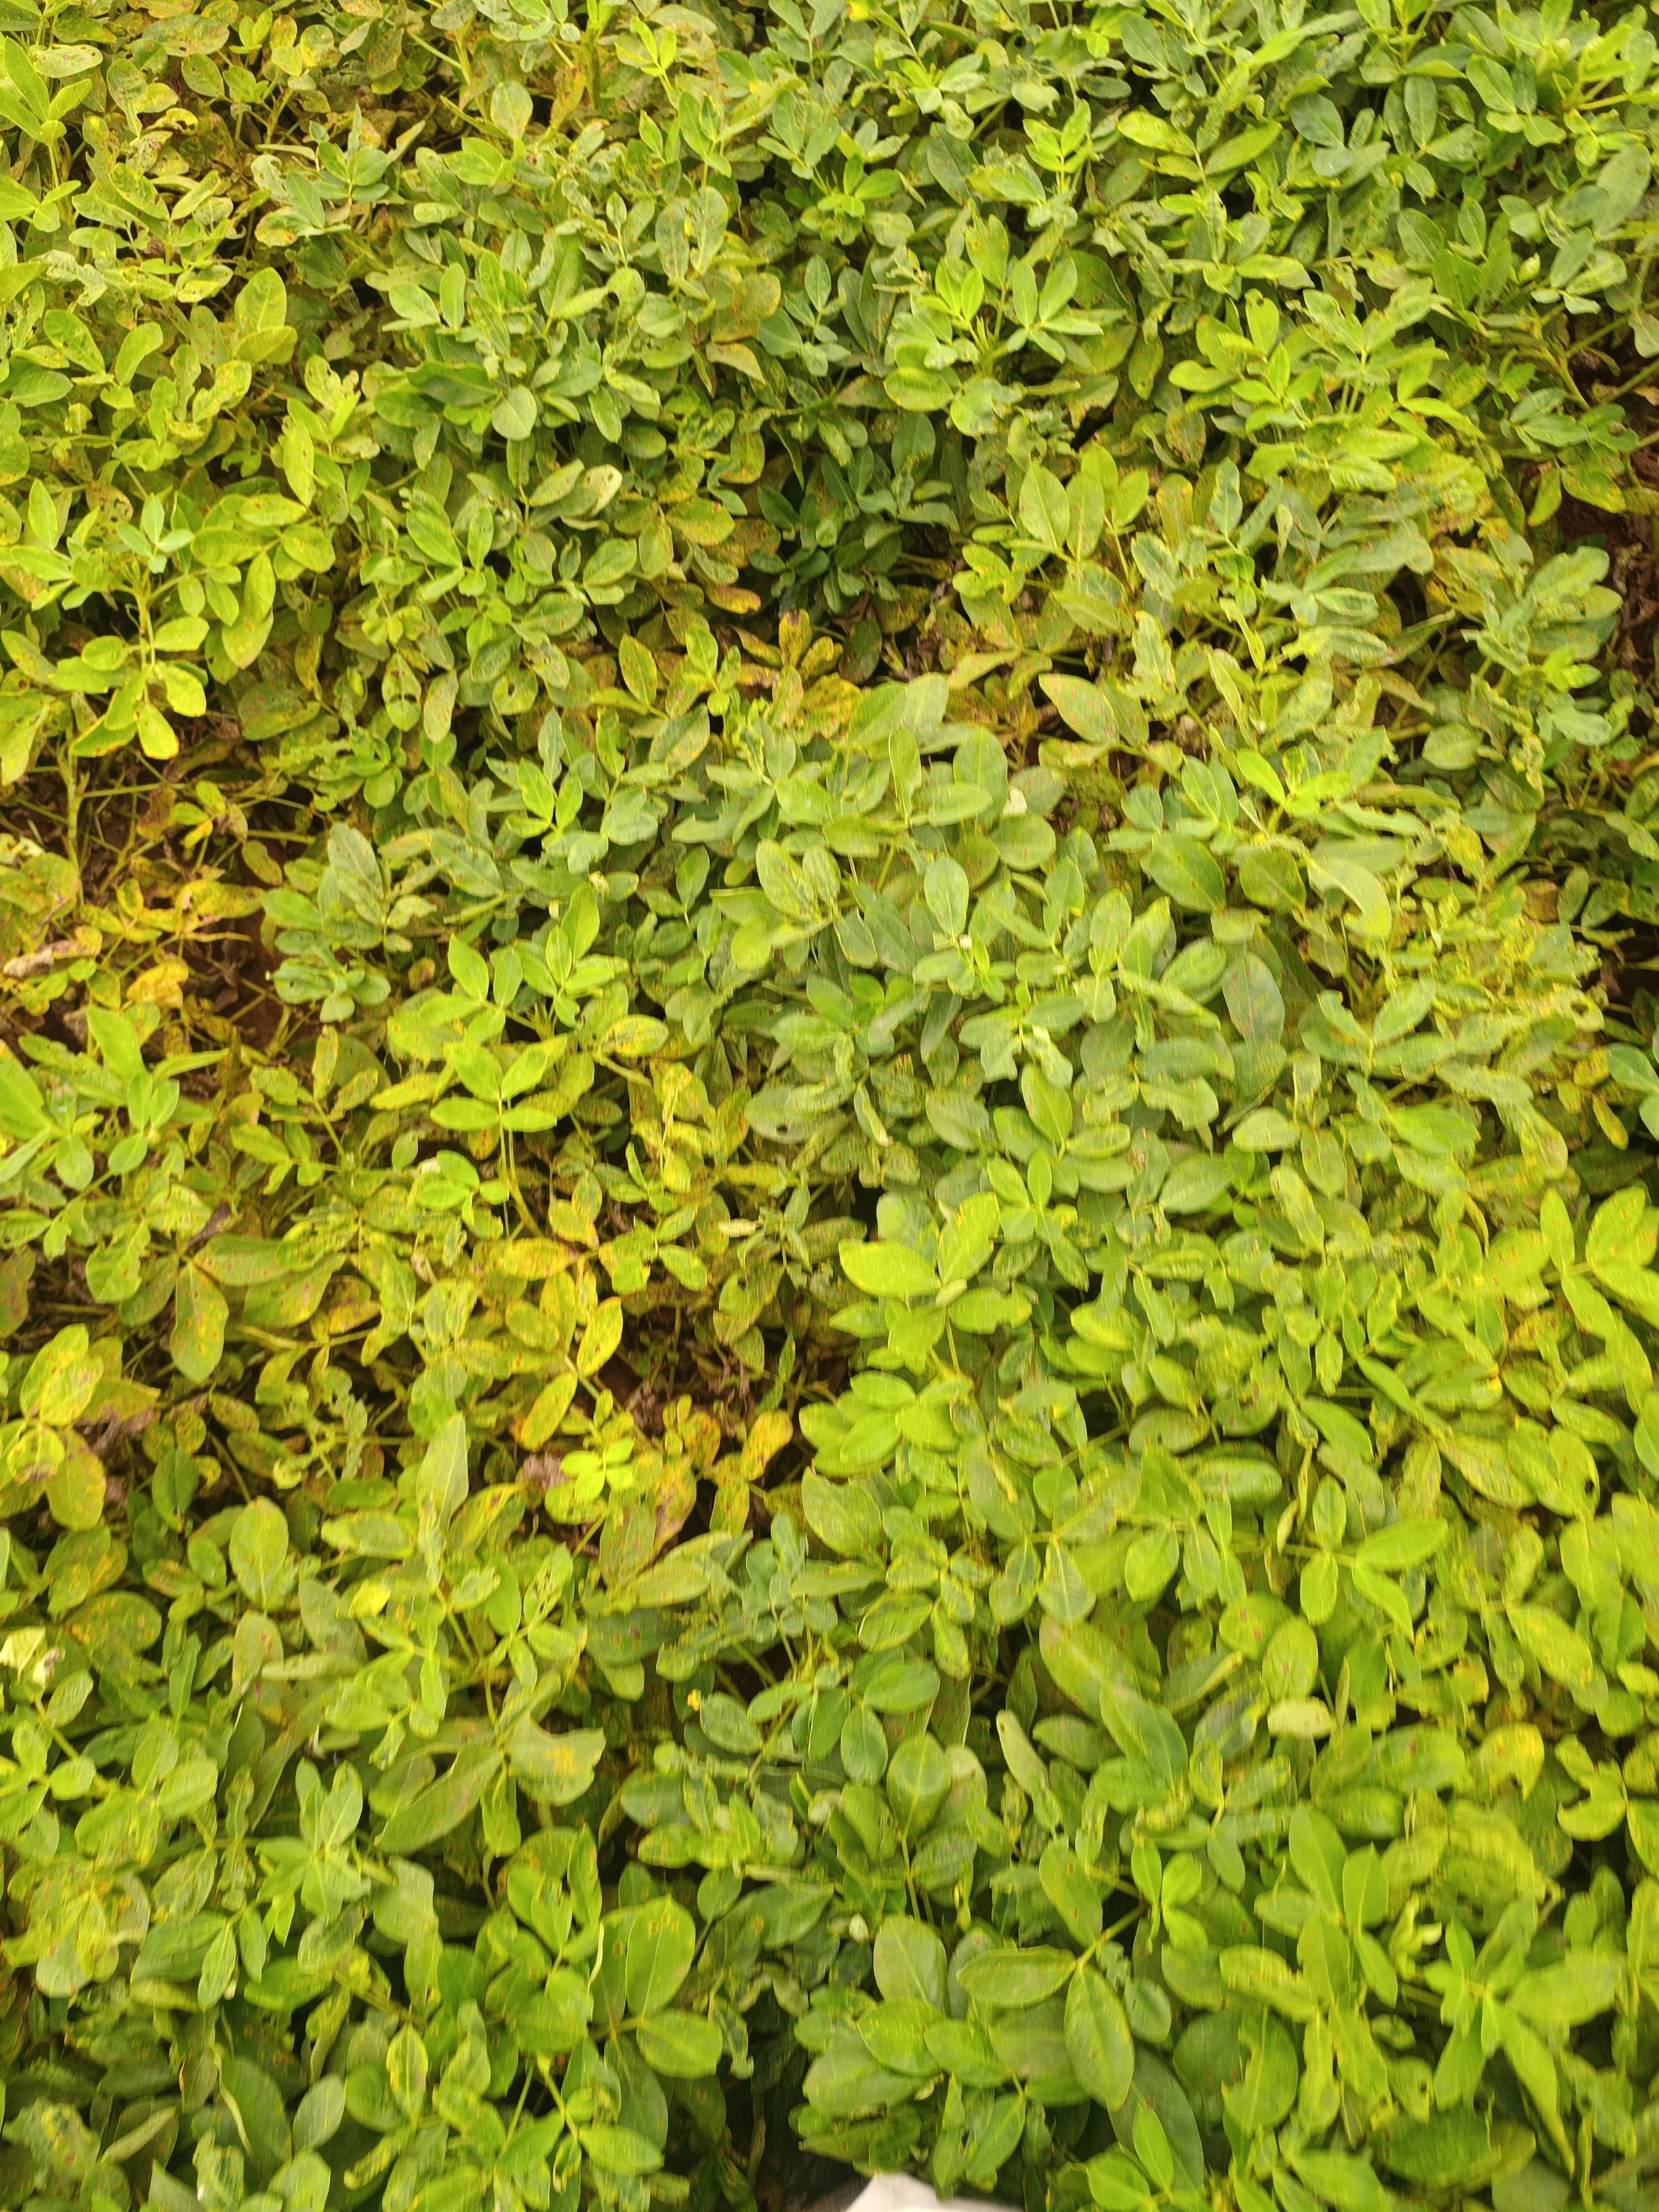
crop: groundnut
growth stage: pegging
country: Kenya
